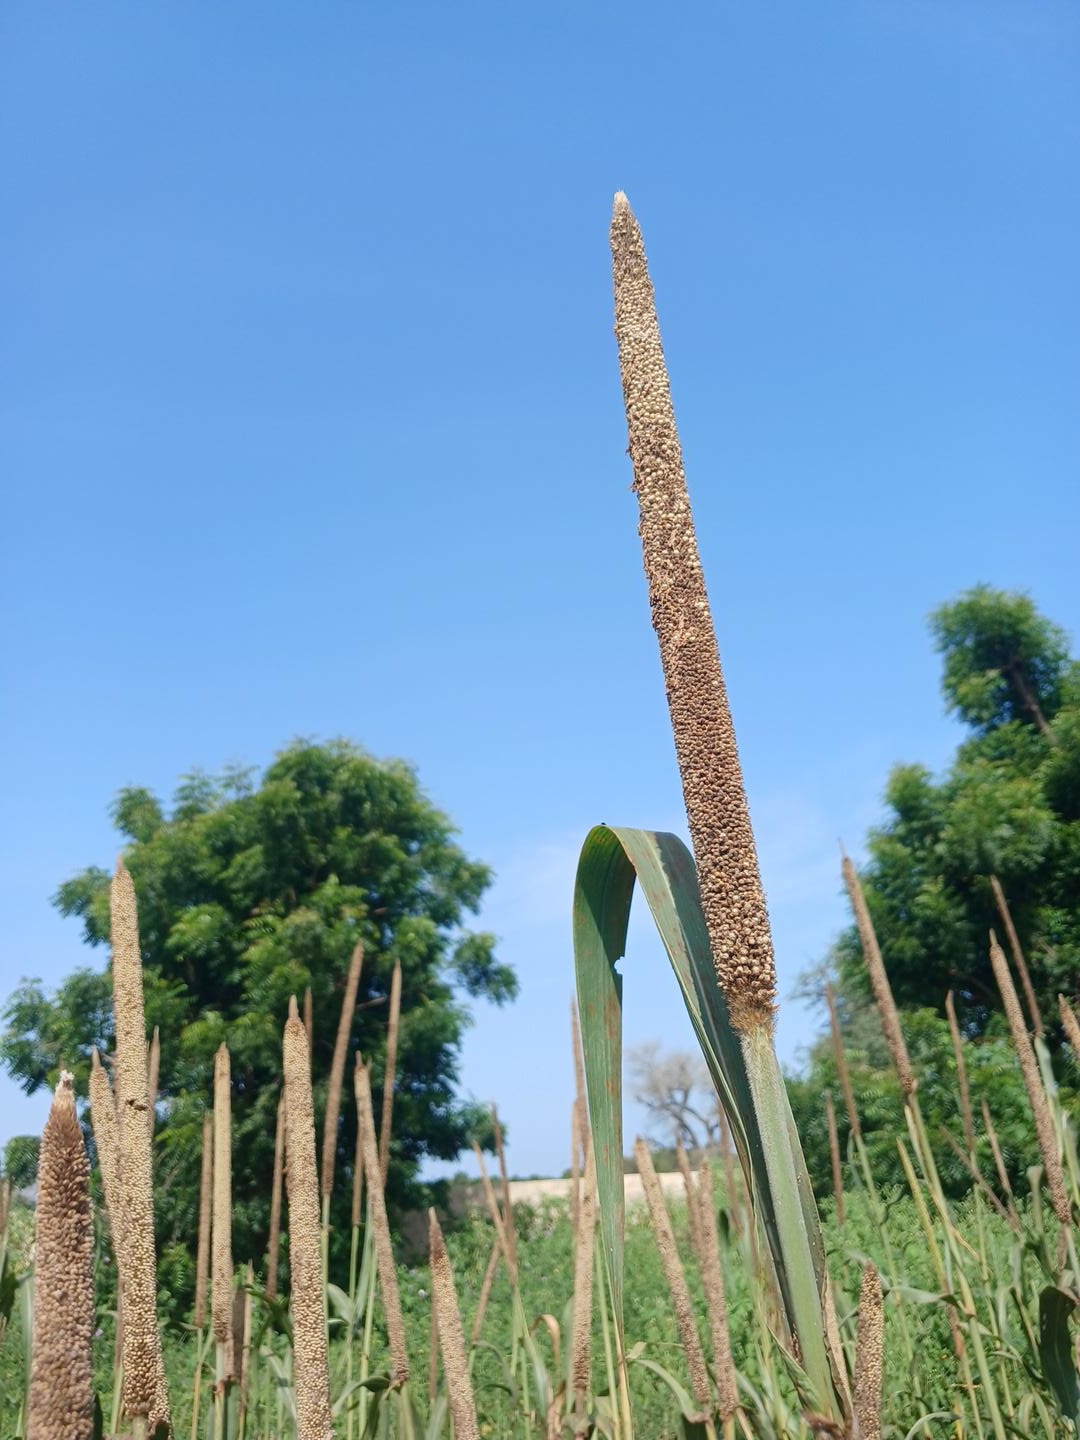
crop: pearl millet
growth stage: maturity
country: Senegal
